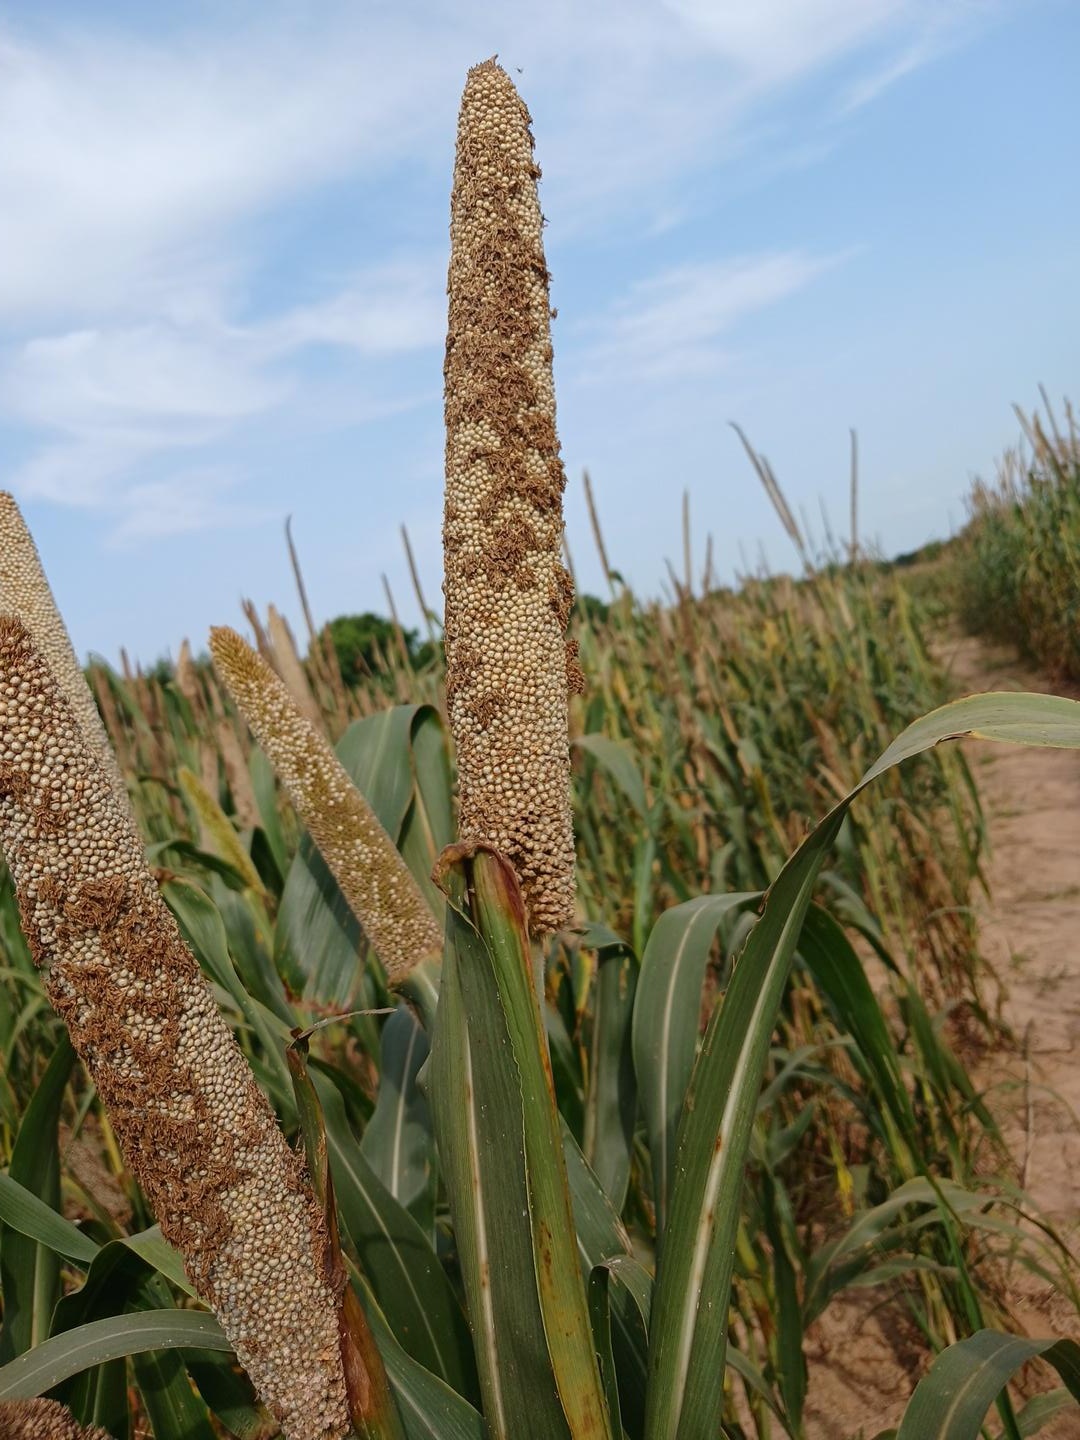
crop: pearl millet
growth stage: maturity
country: Senegal
